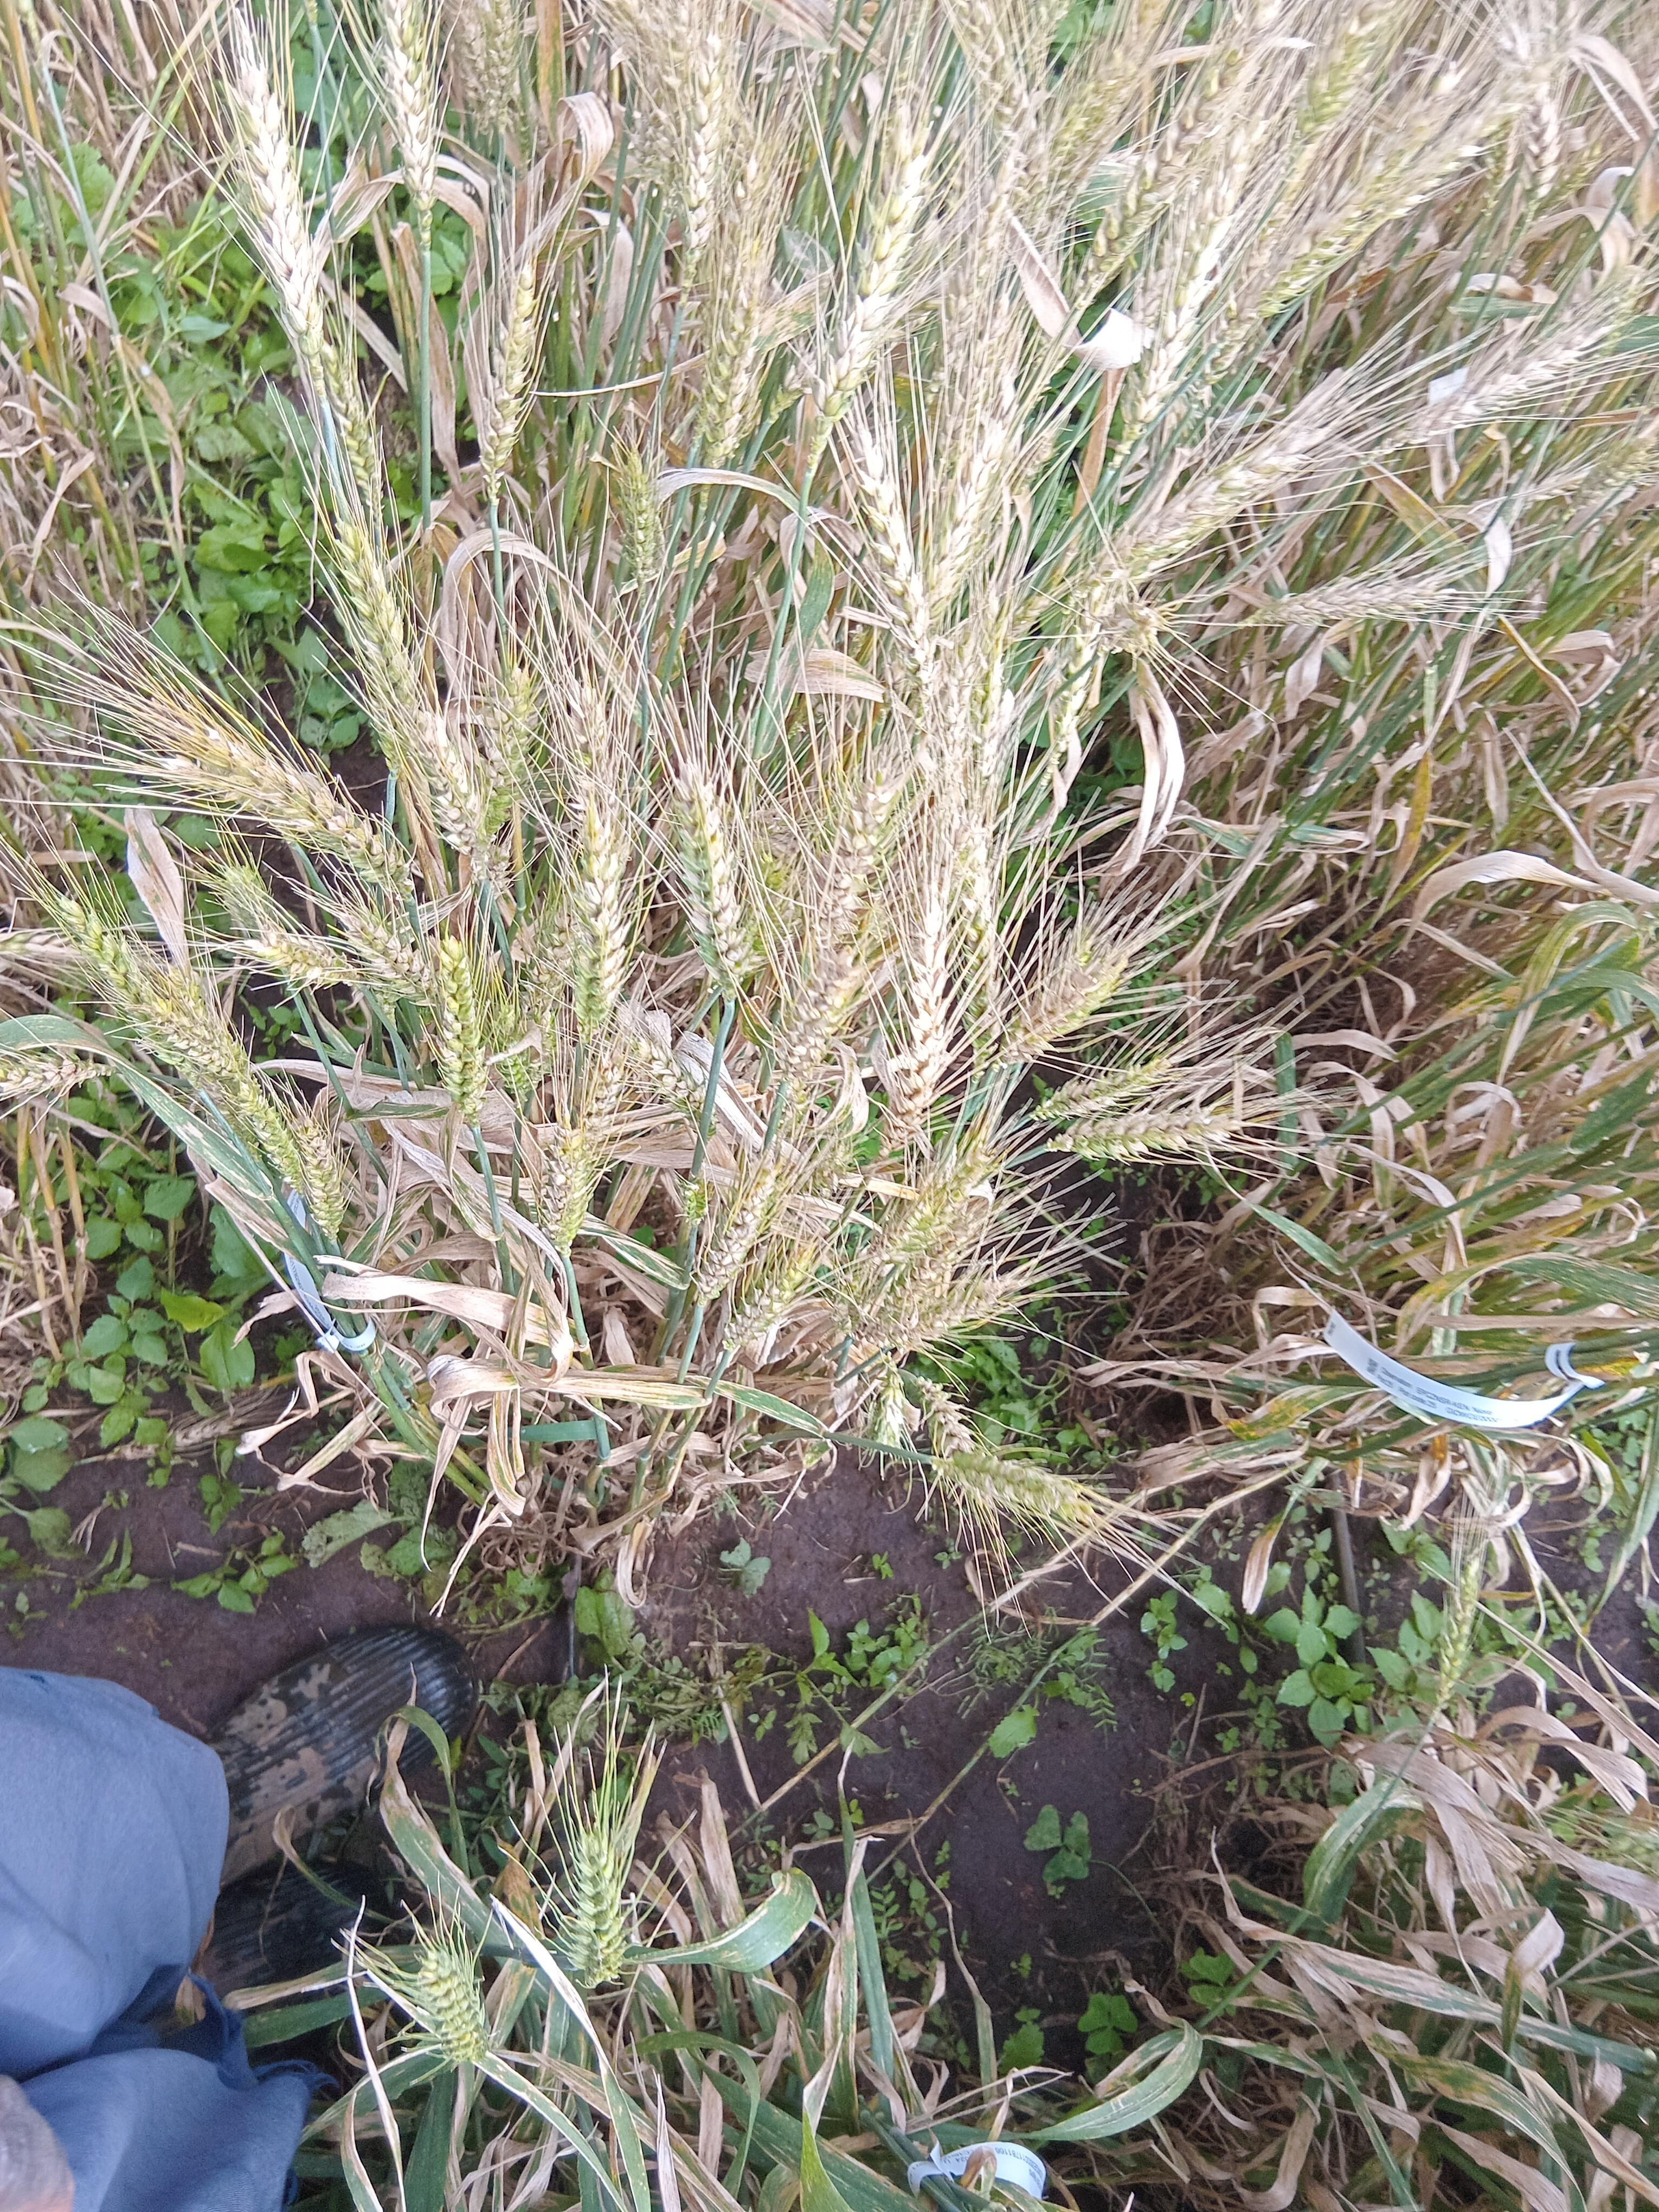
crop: wheat
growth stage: maturity
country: Kenya
